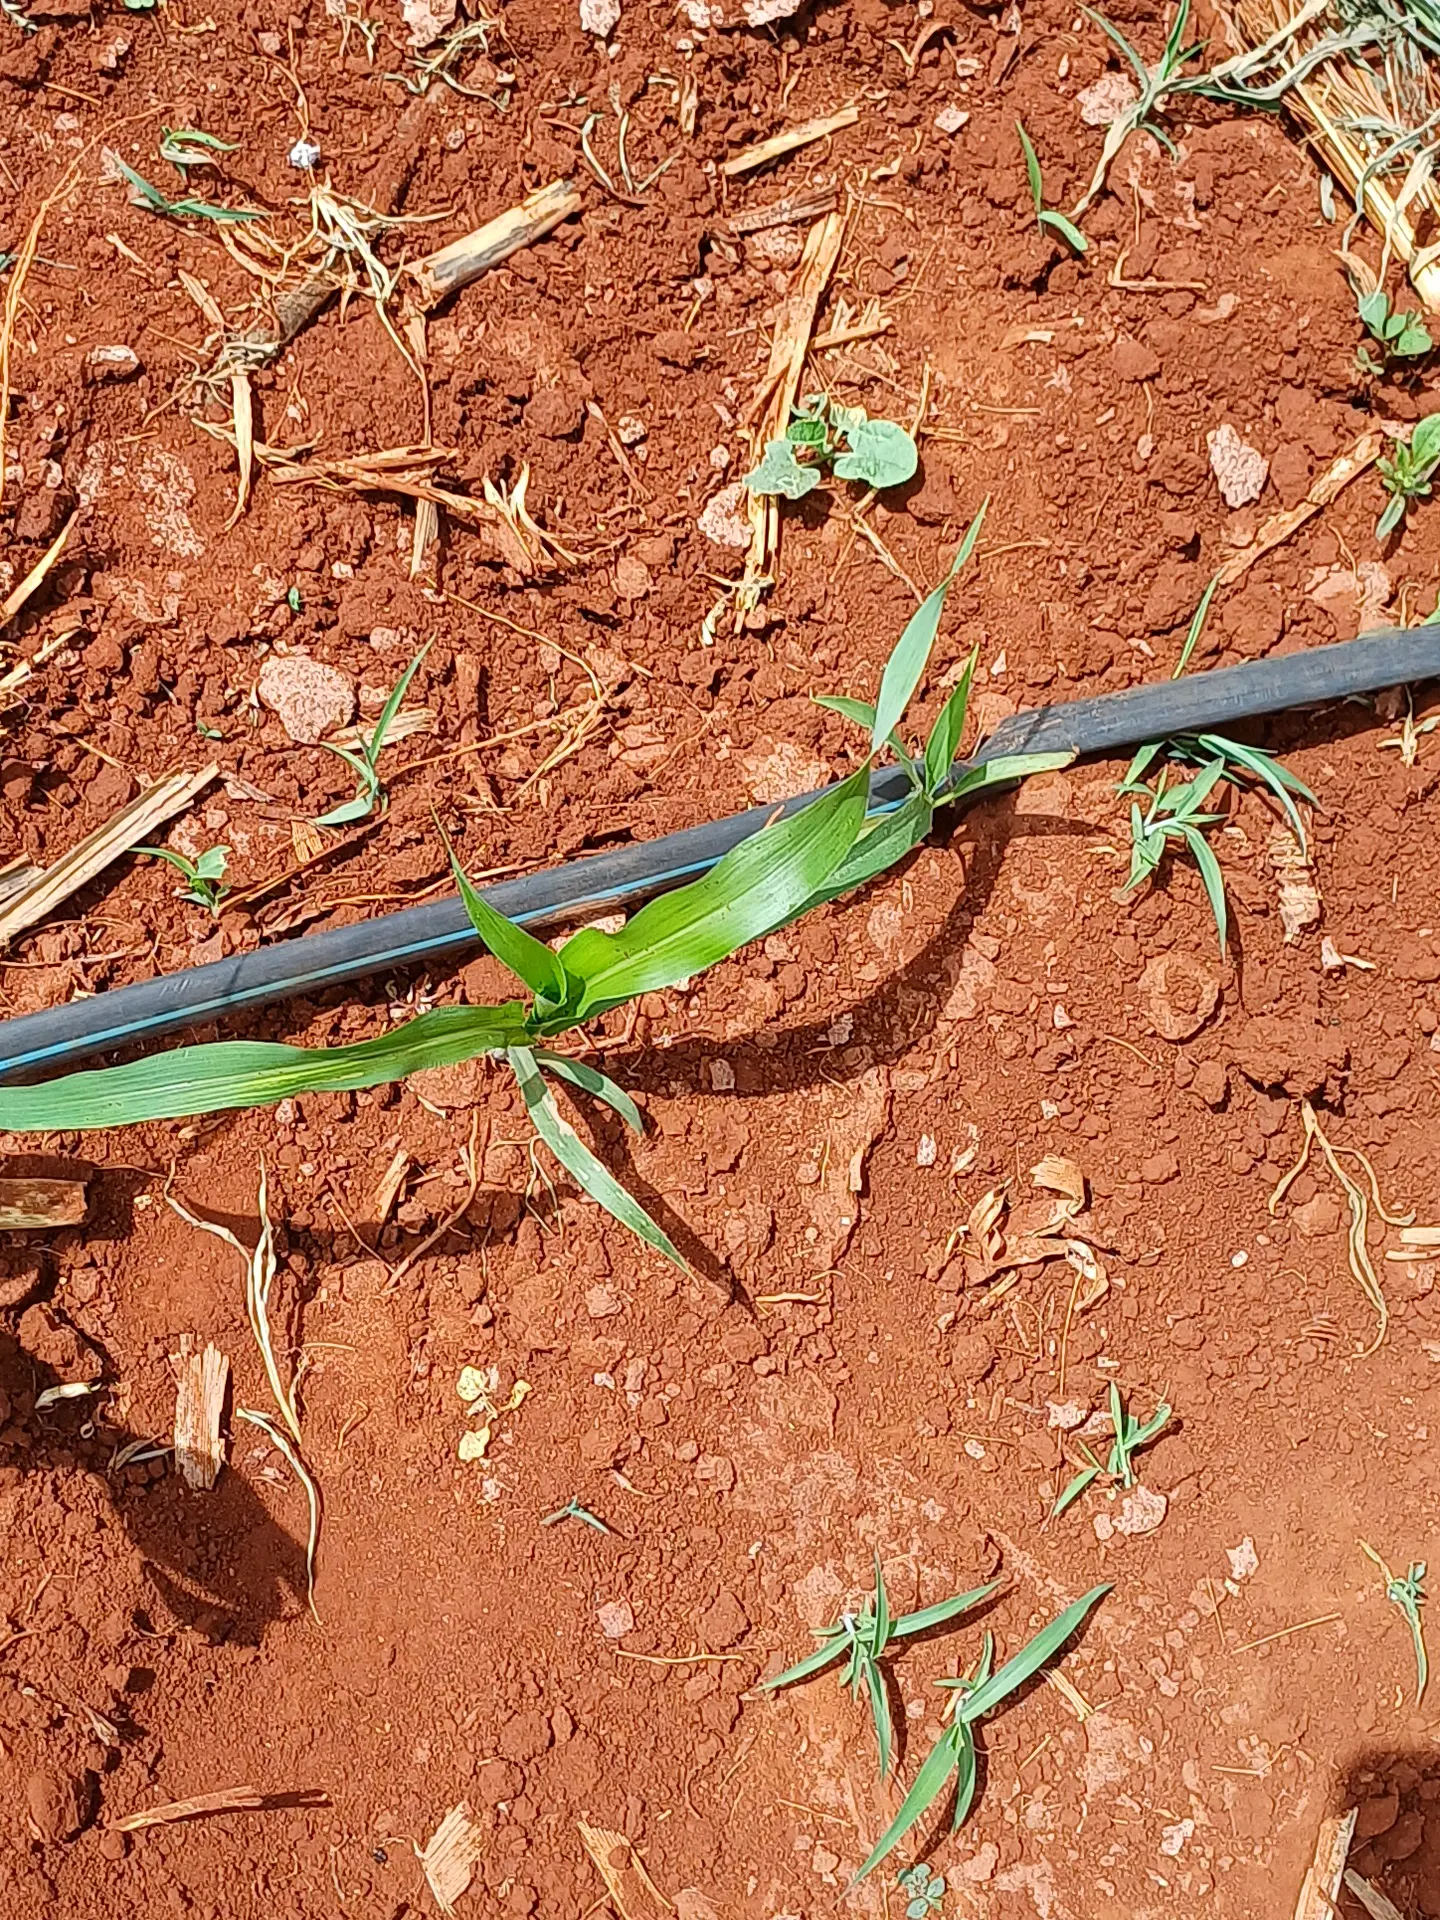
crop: sorghum
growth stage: vegetative
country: Kenya
